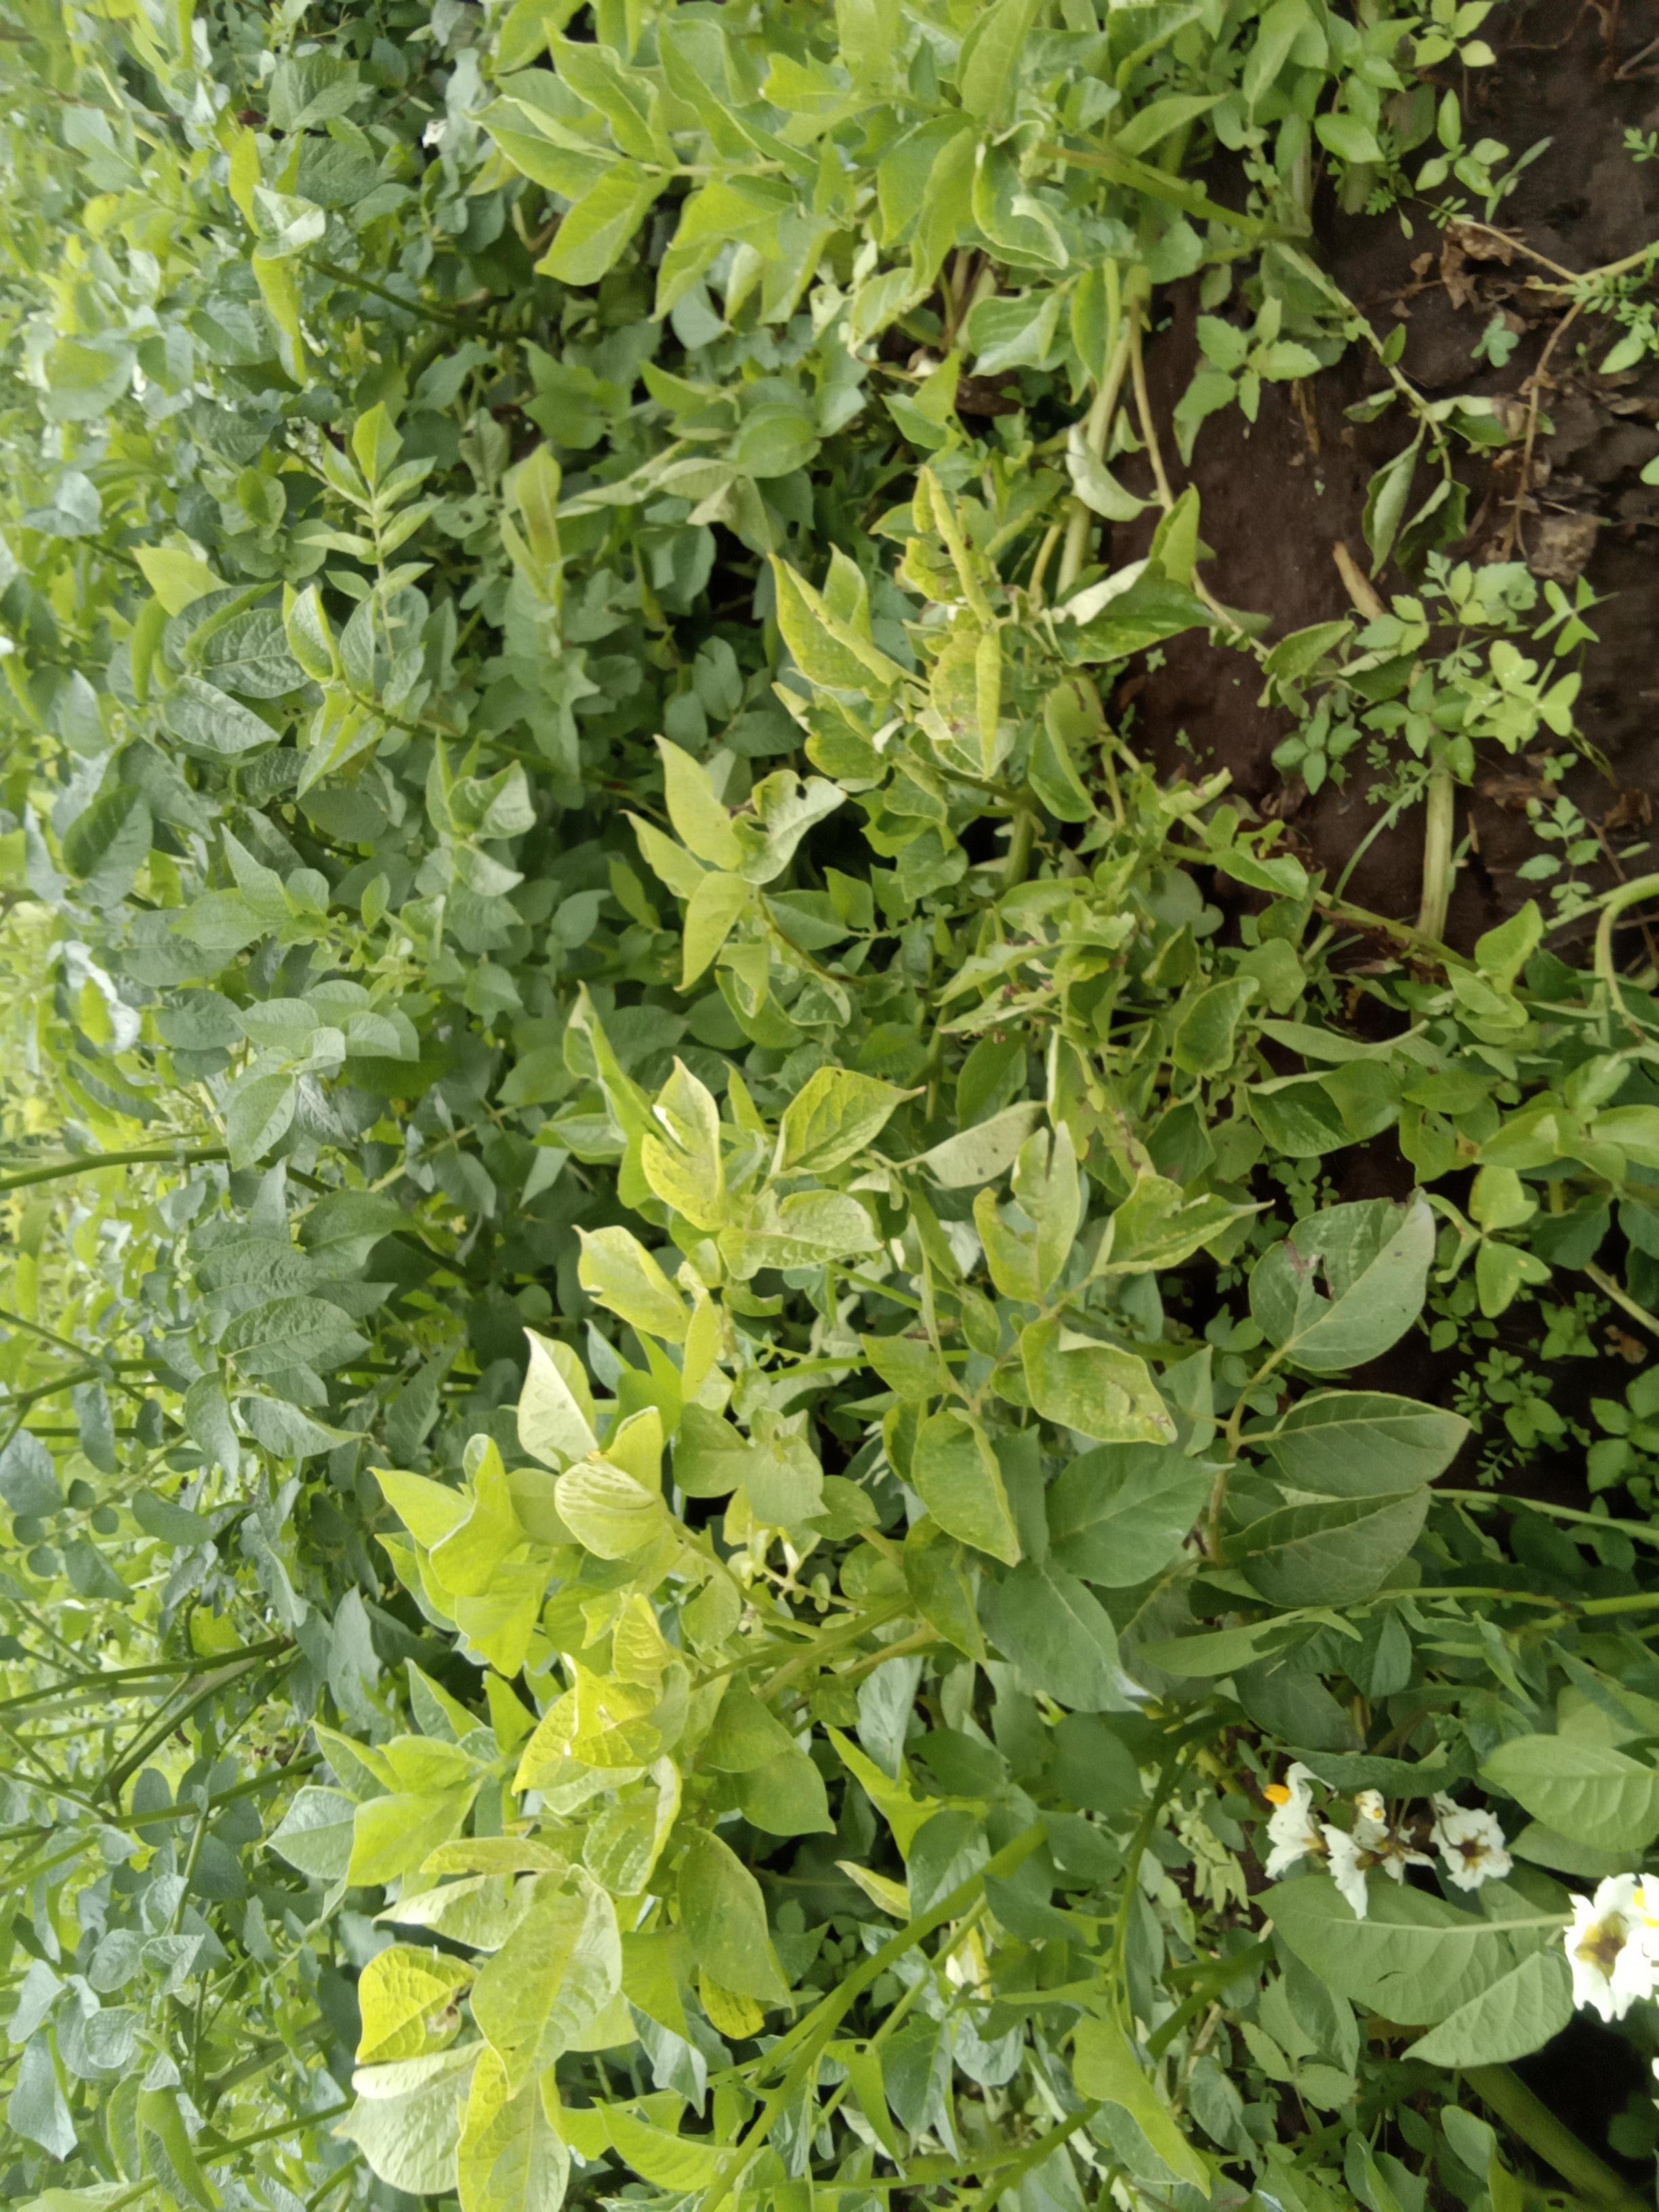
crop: potato
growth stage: vegetative
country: Kenya
